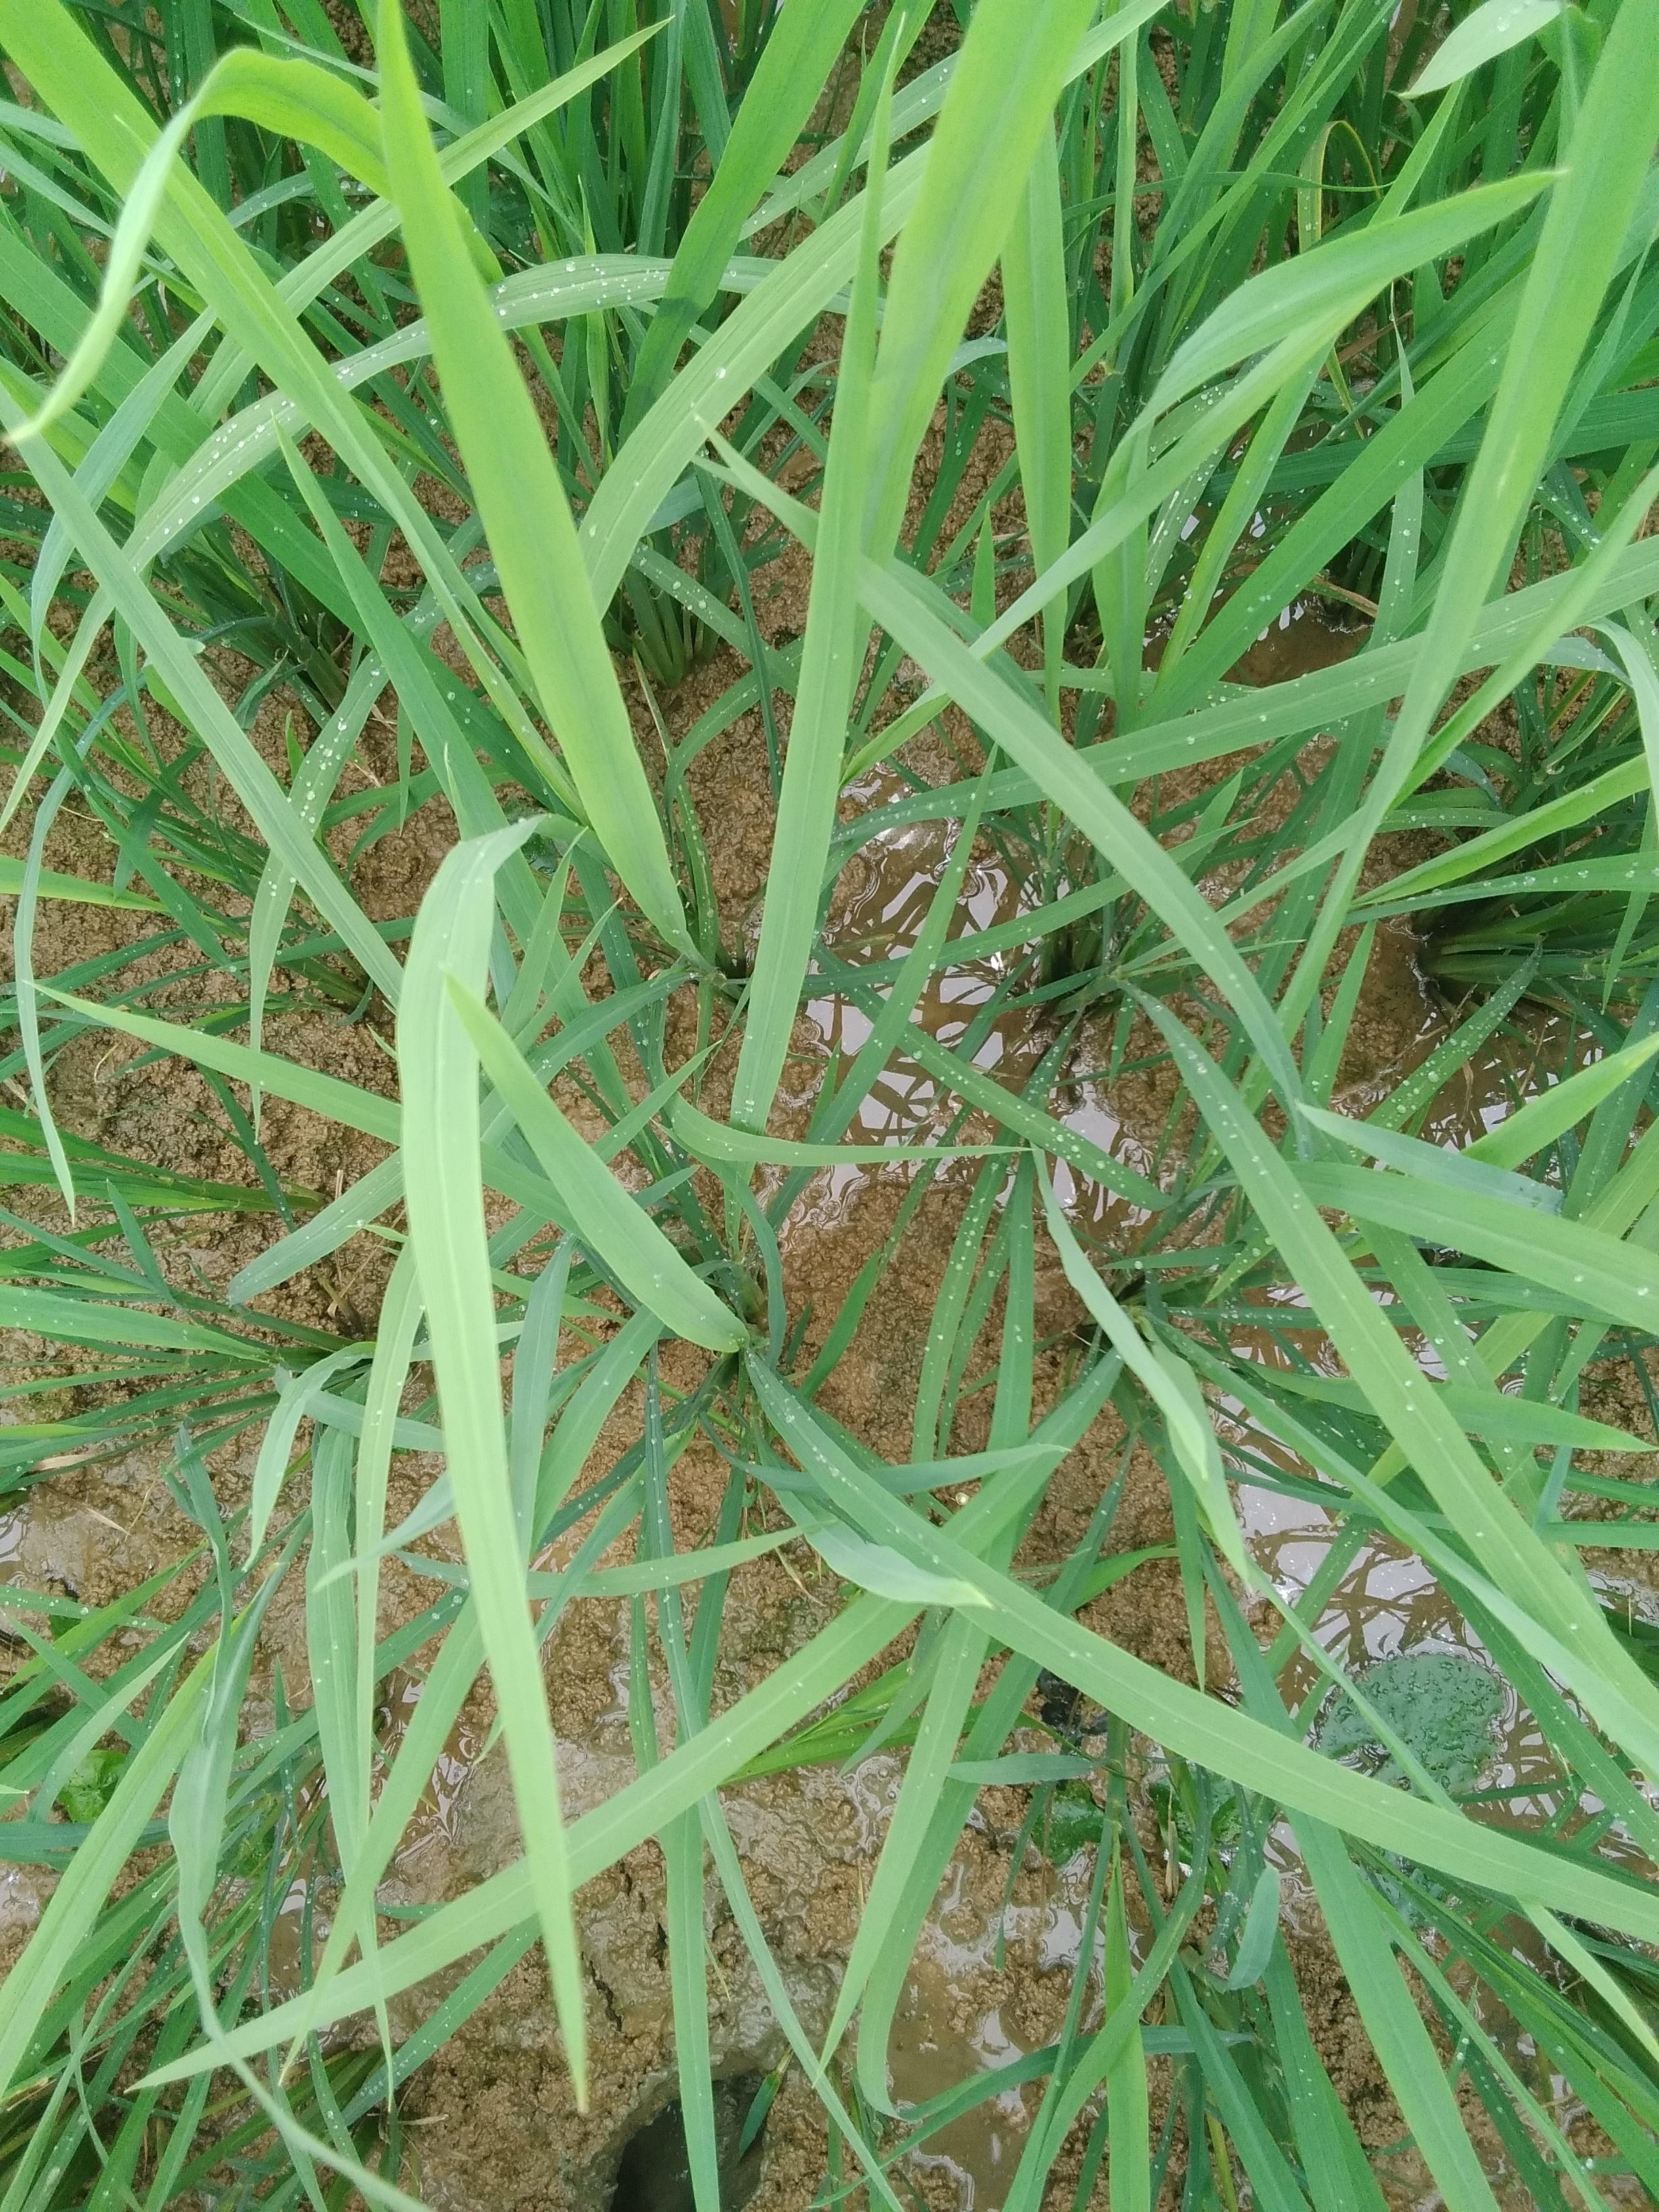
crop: rice
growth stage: vegetative
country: Nigeria
